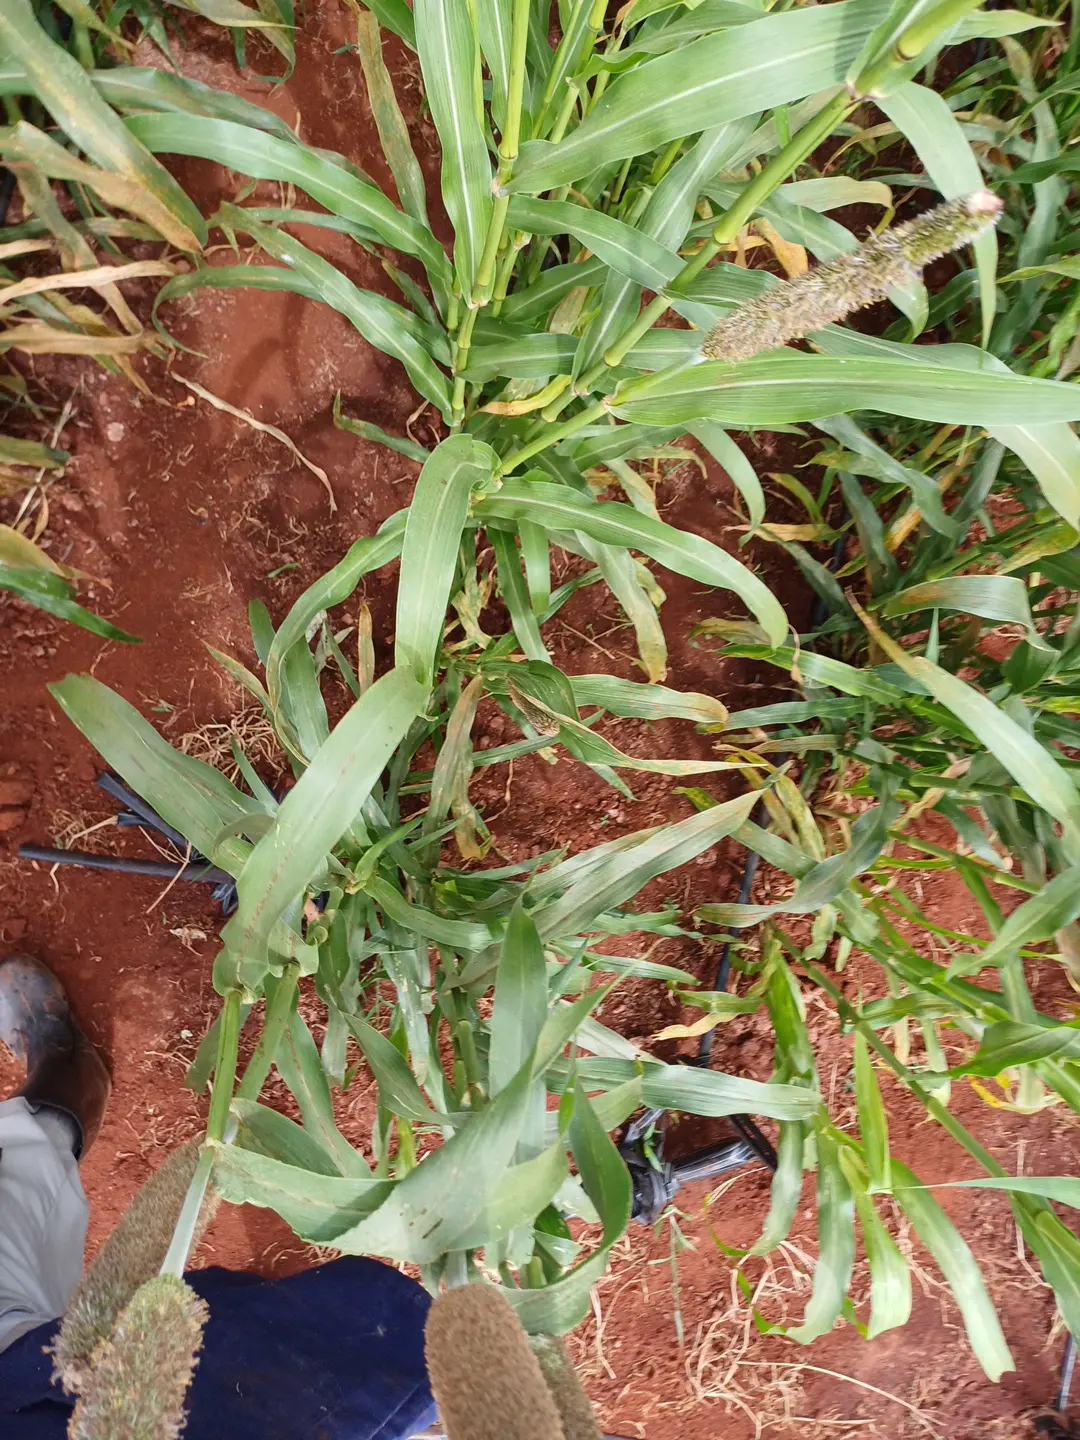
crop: pearl millet
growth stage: flowering
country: Kenya
